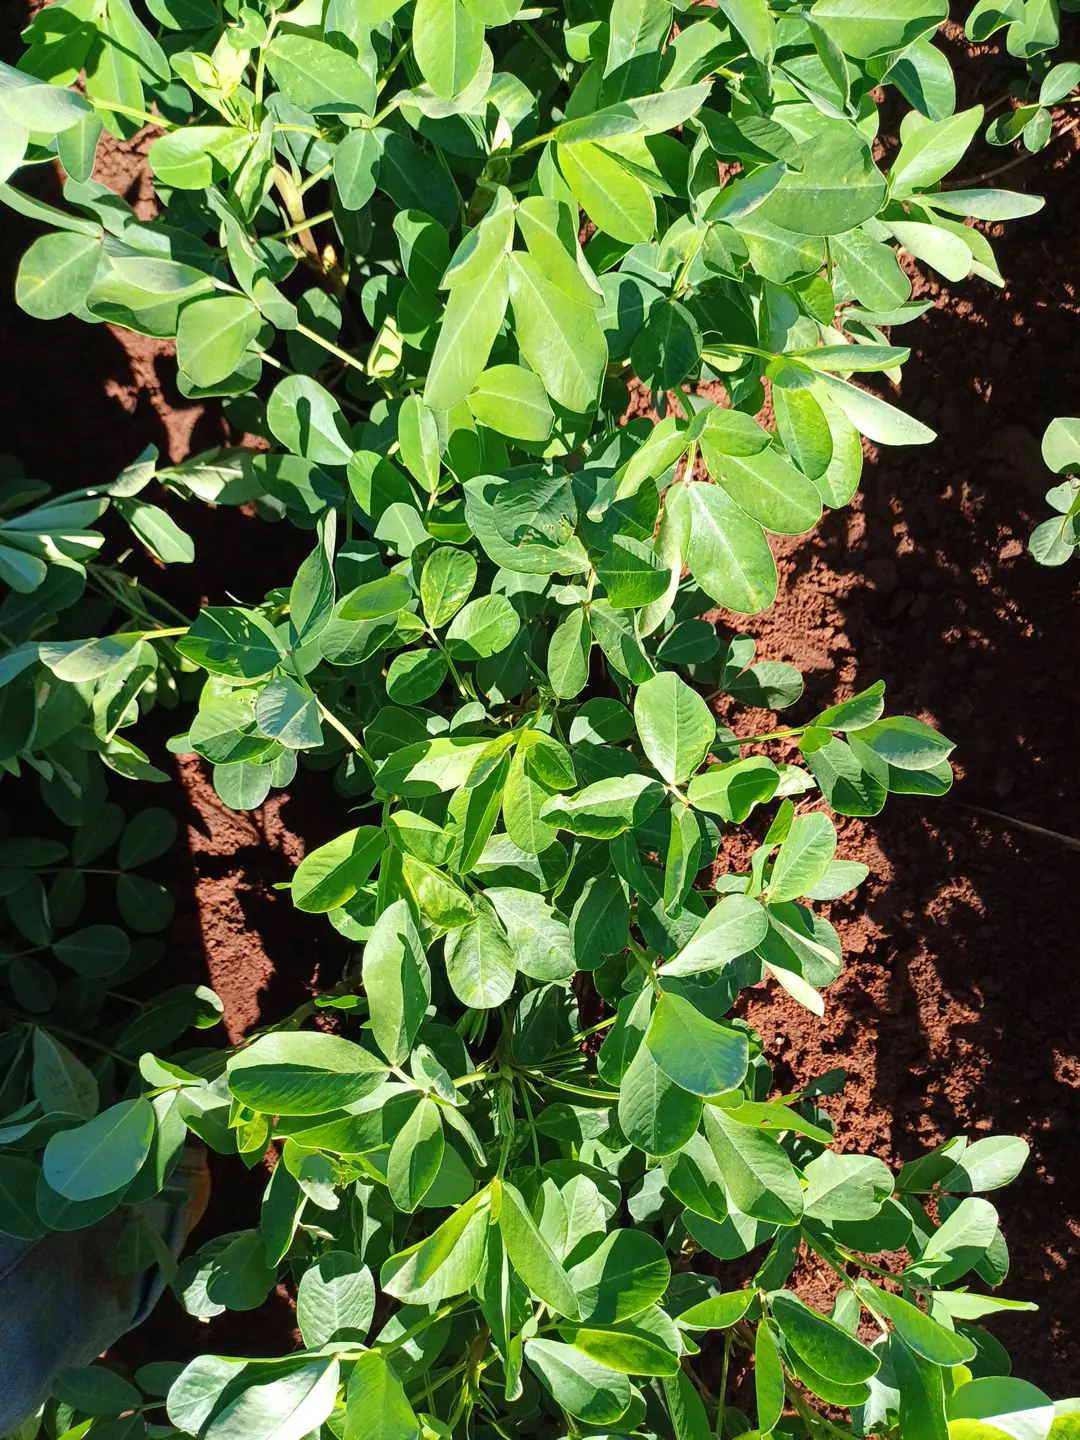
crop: groundnut
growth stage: flowering
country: Kenya
